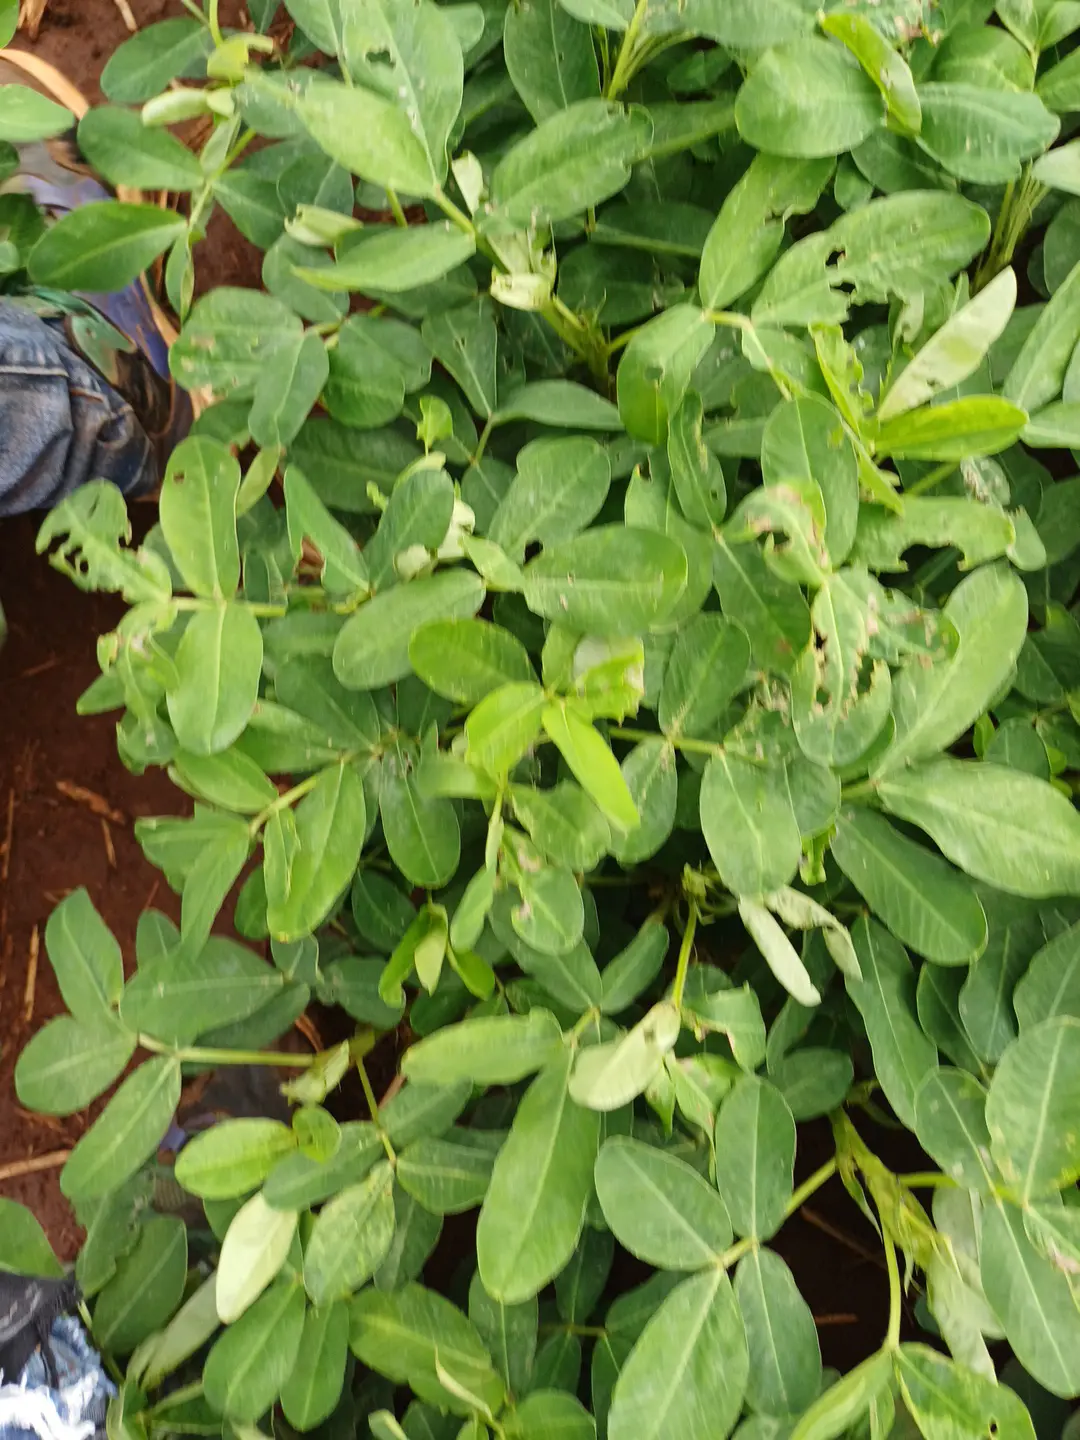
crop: groundnut
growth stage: flowering
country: Kenya
